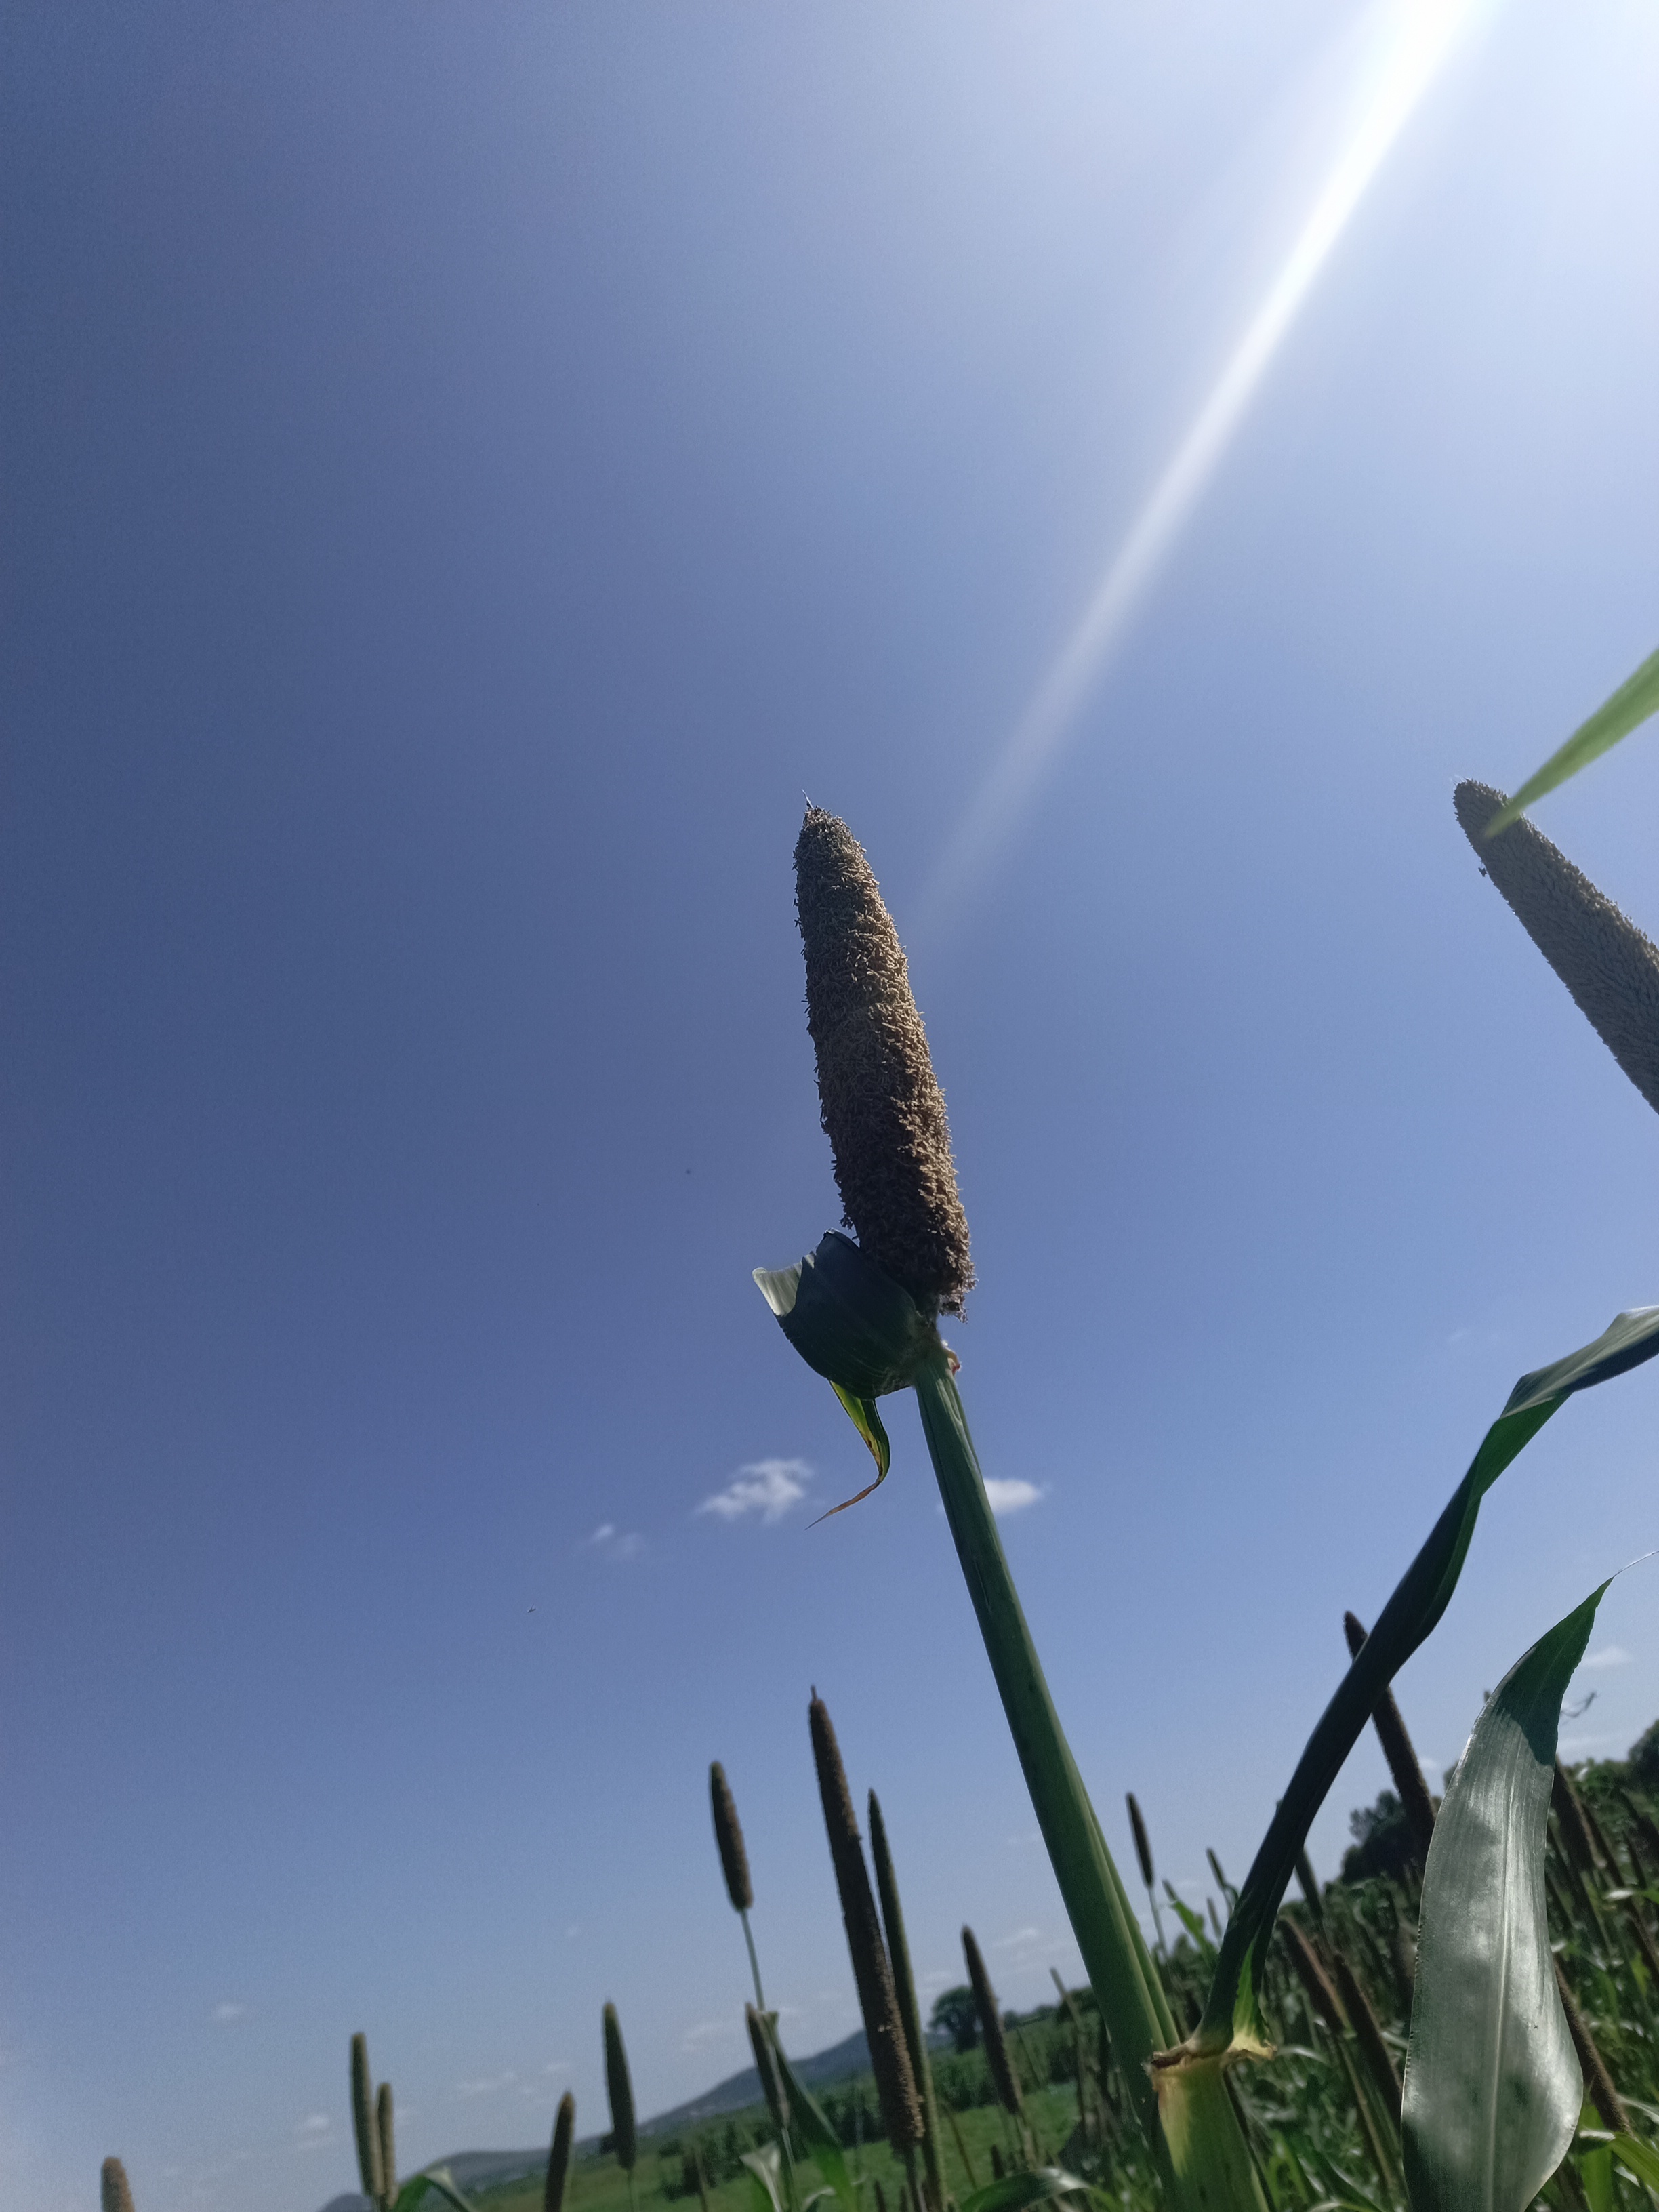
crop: pearl millet
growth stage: heading tuber
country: Tanzania
